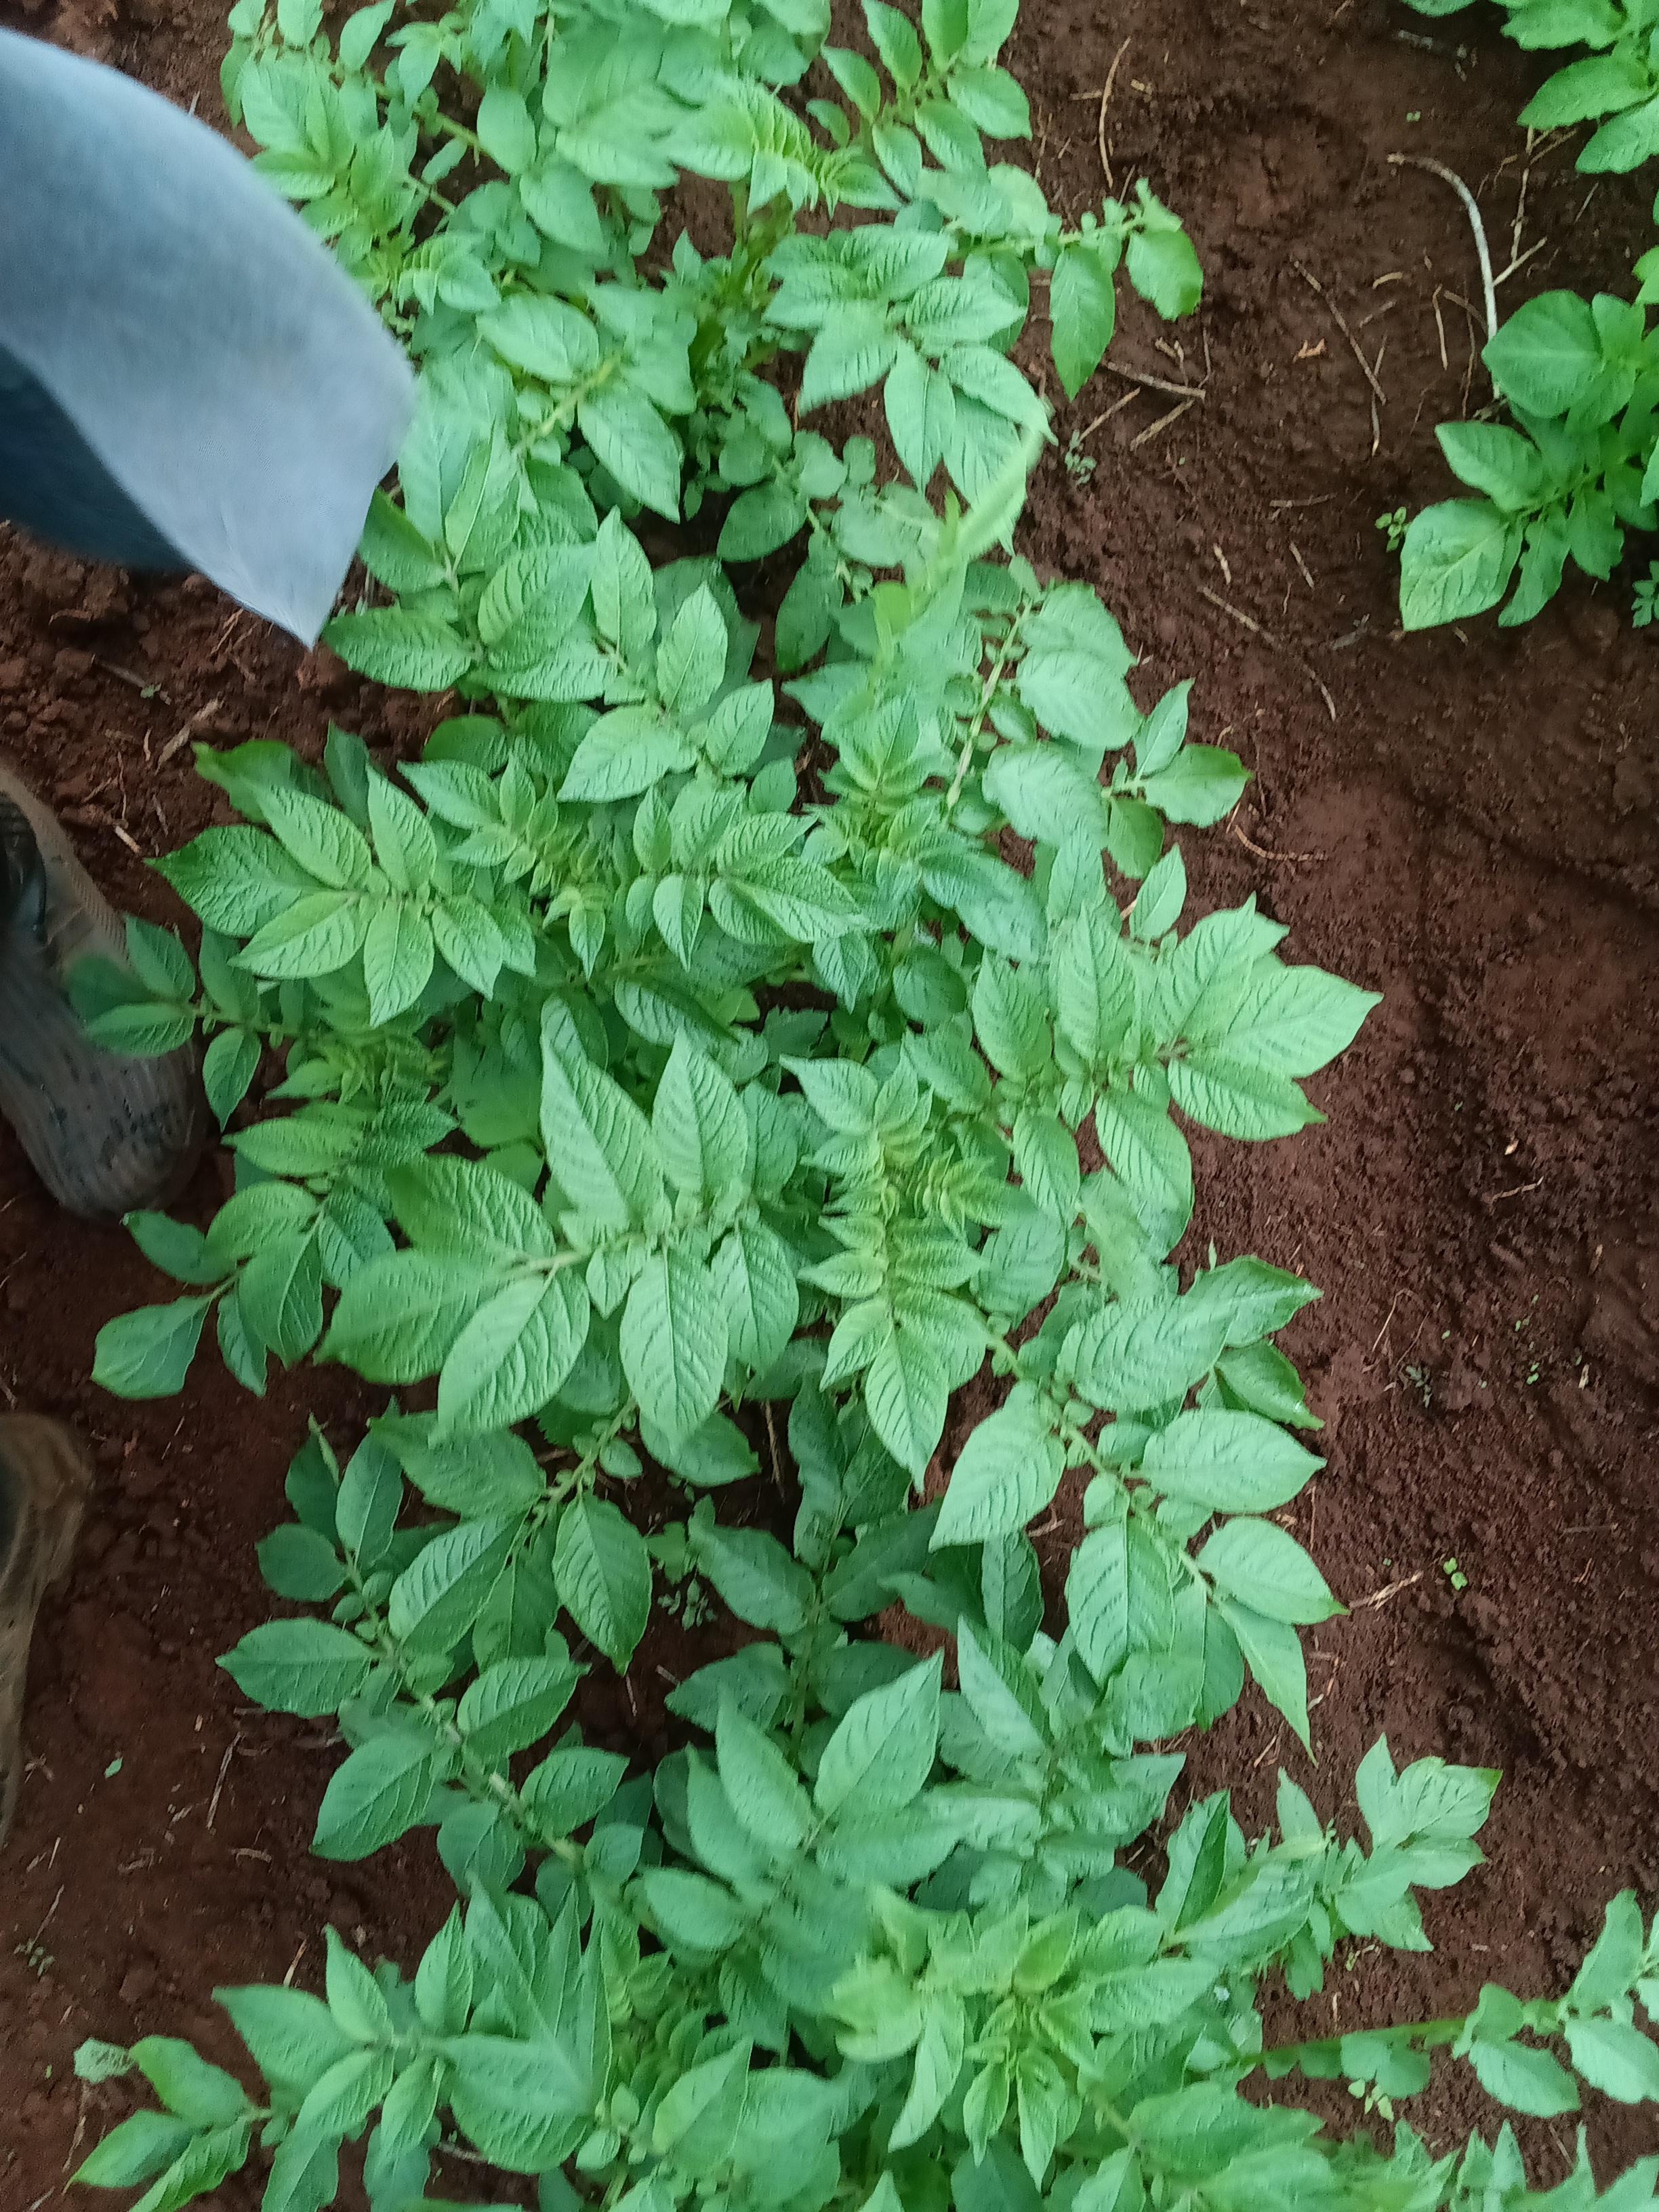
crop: potato
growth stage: emergence
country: Kenya
